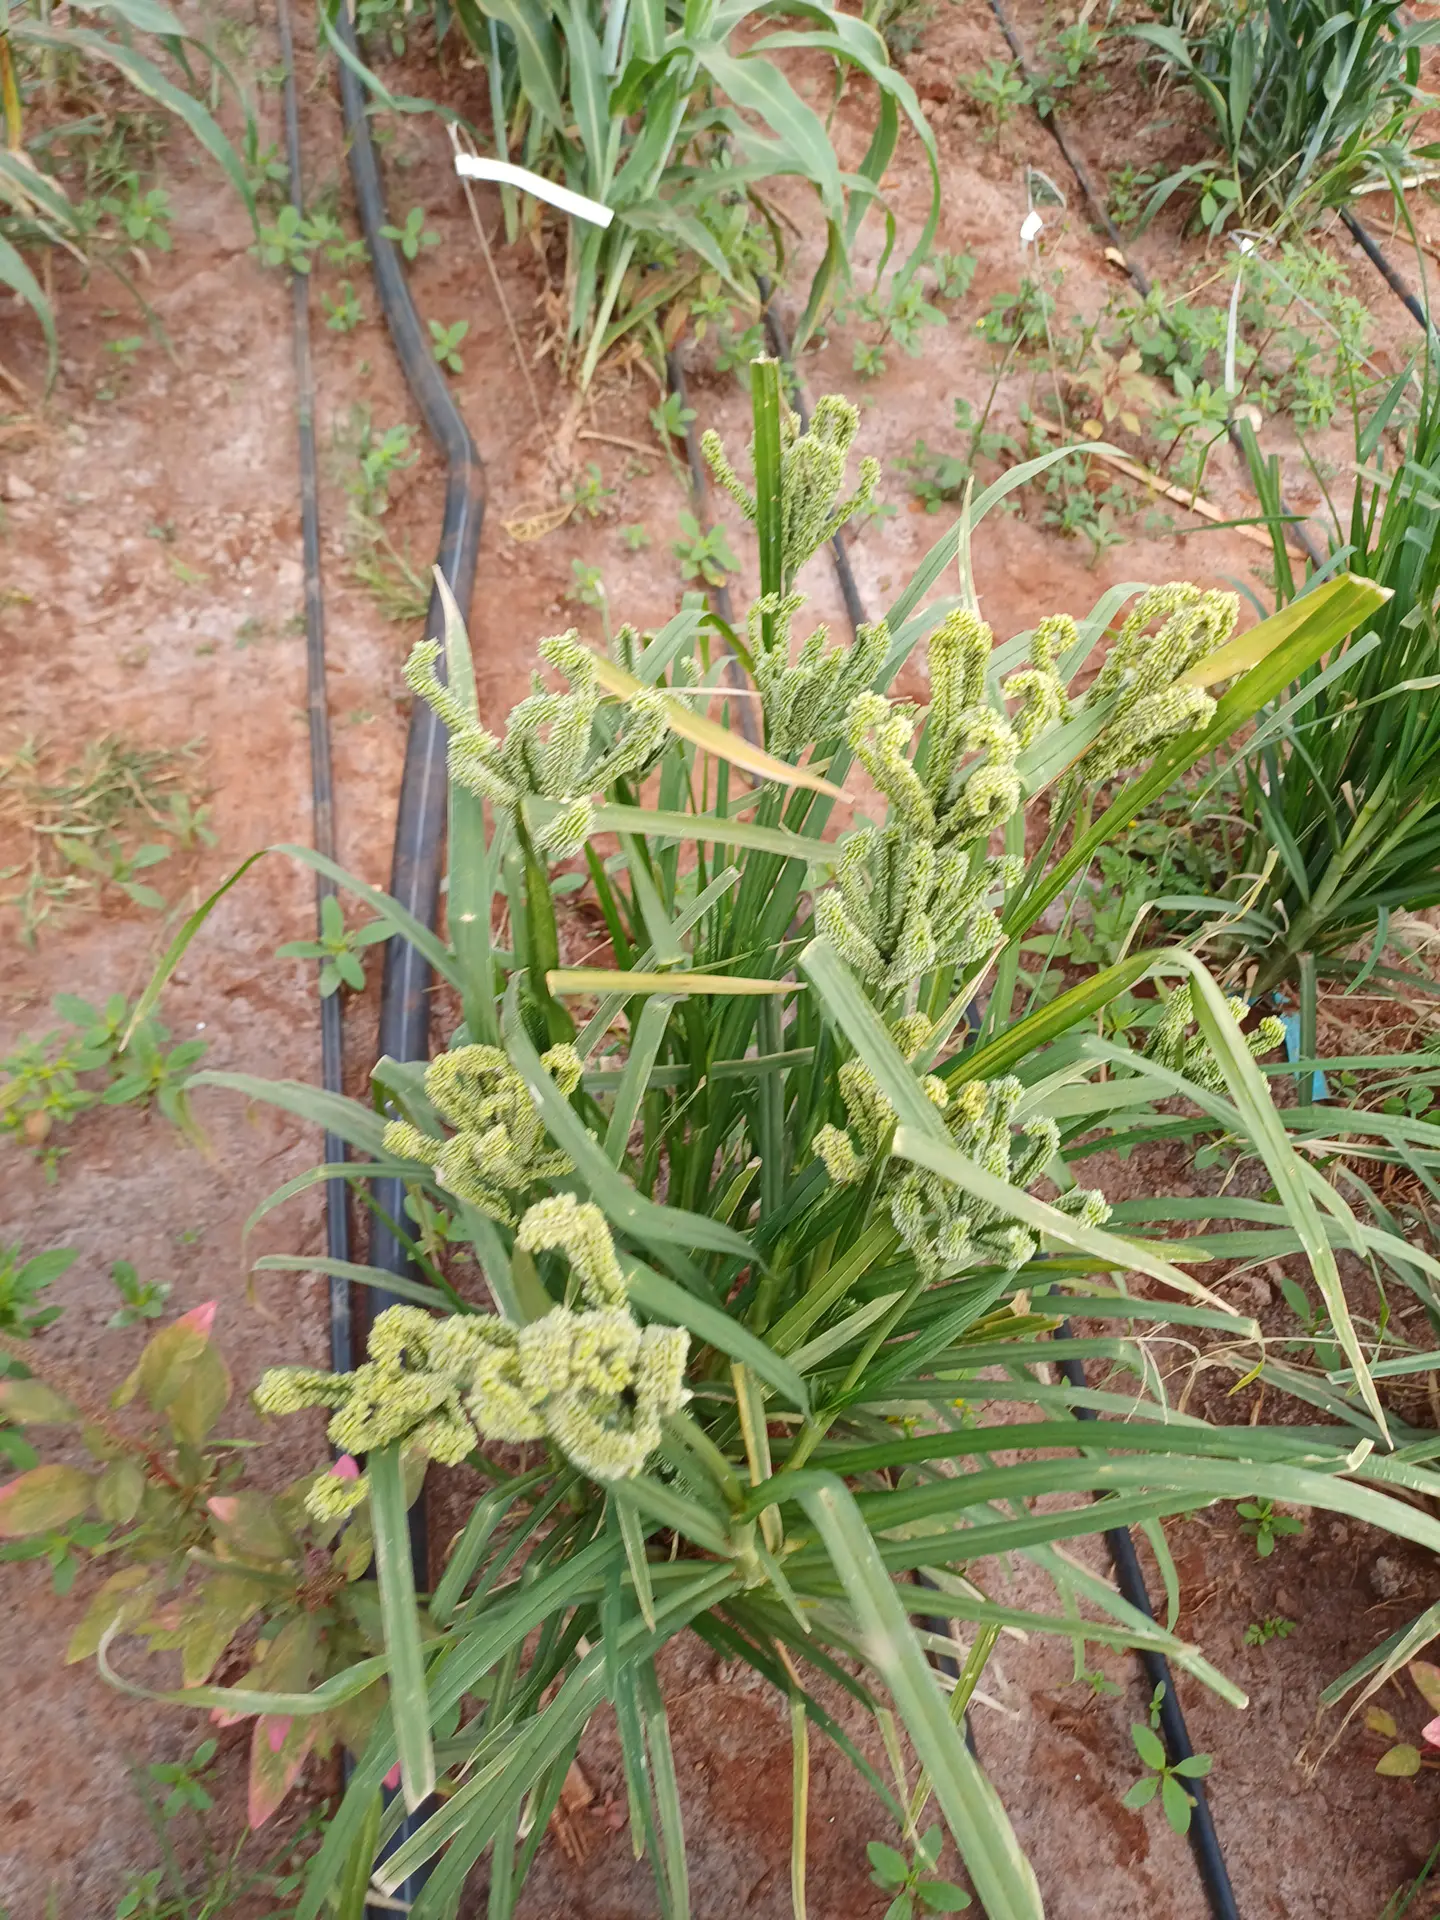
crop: finger millet
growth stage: filling grain
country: Kenya
